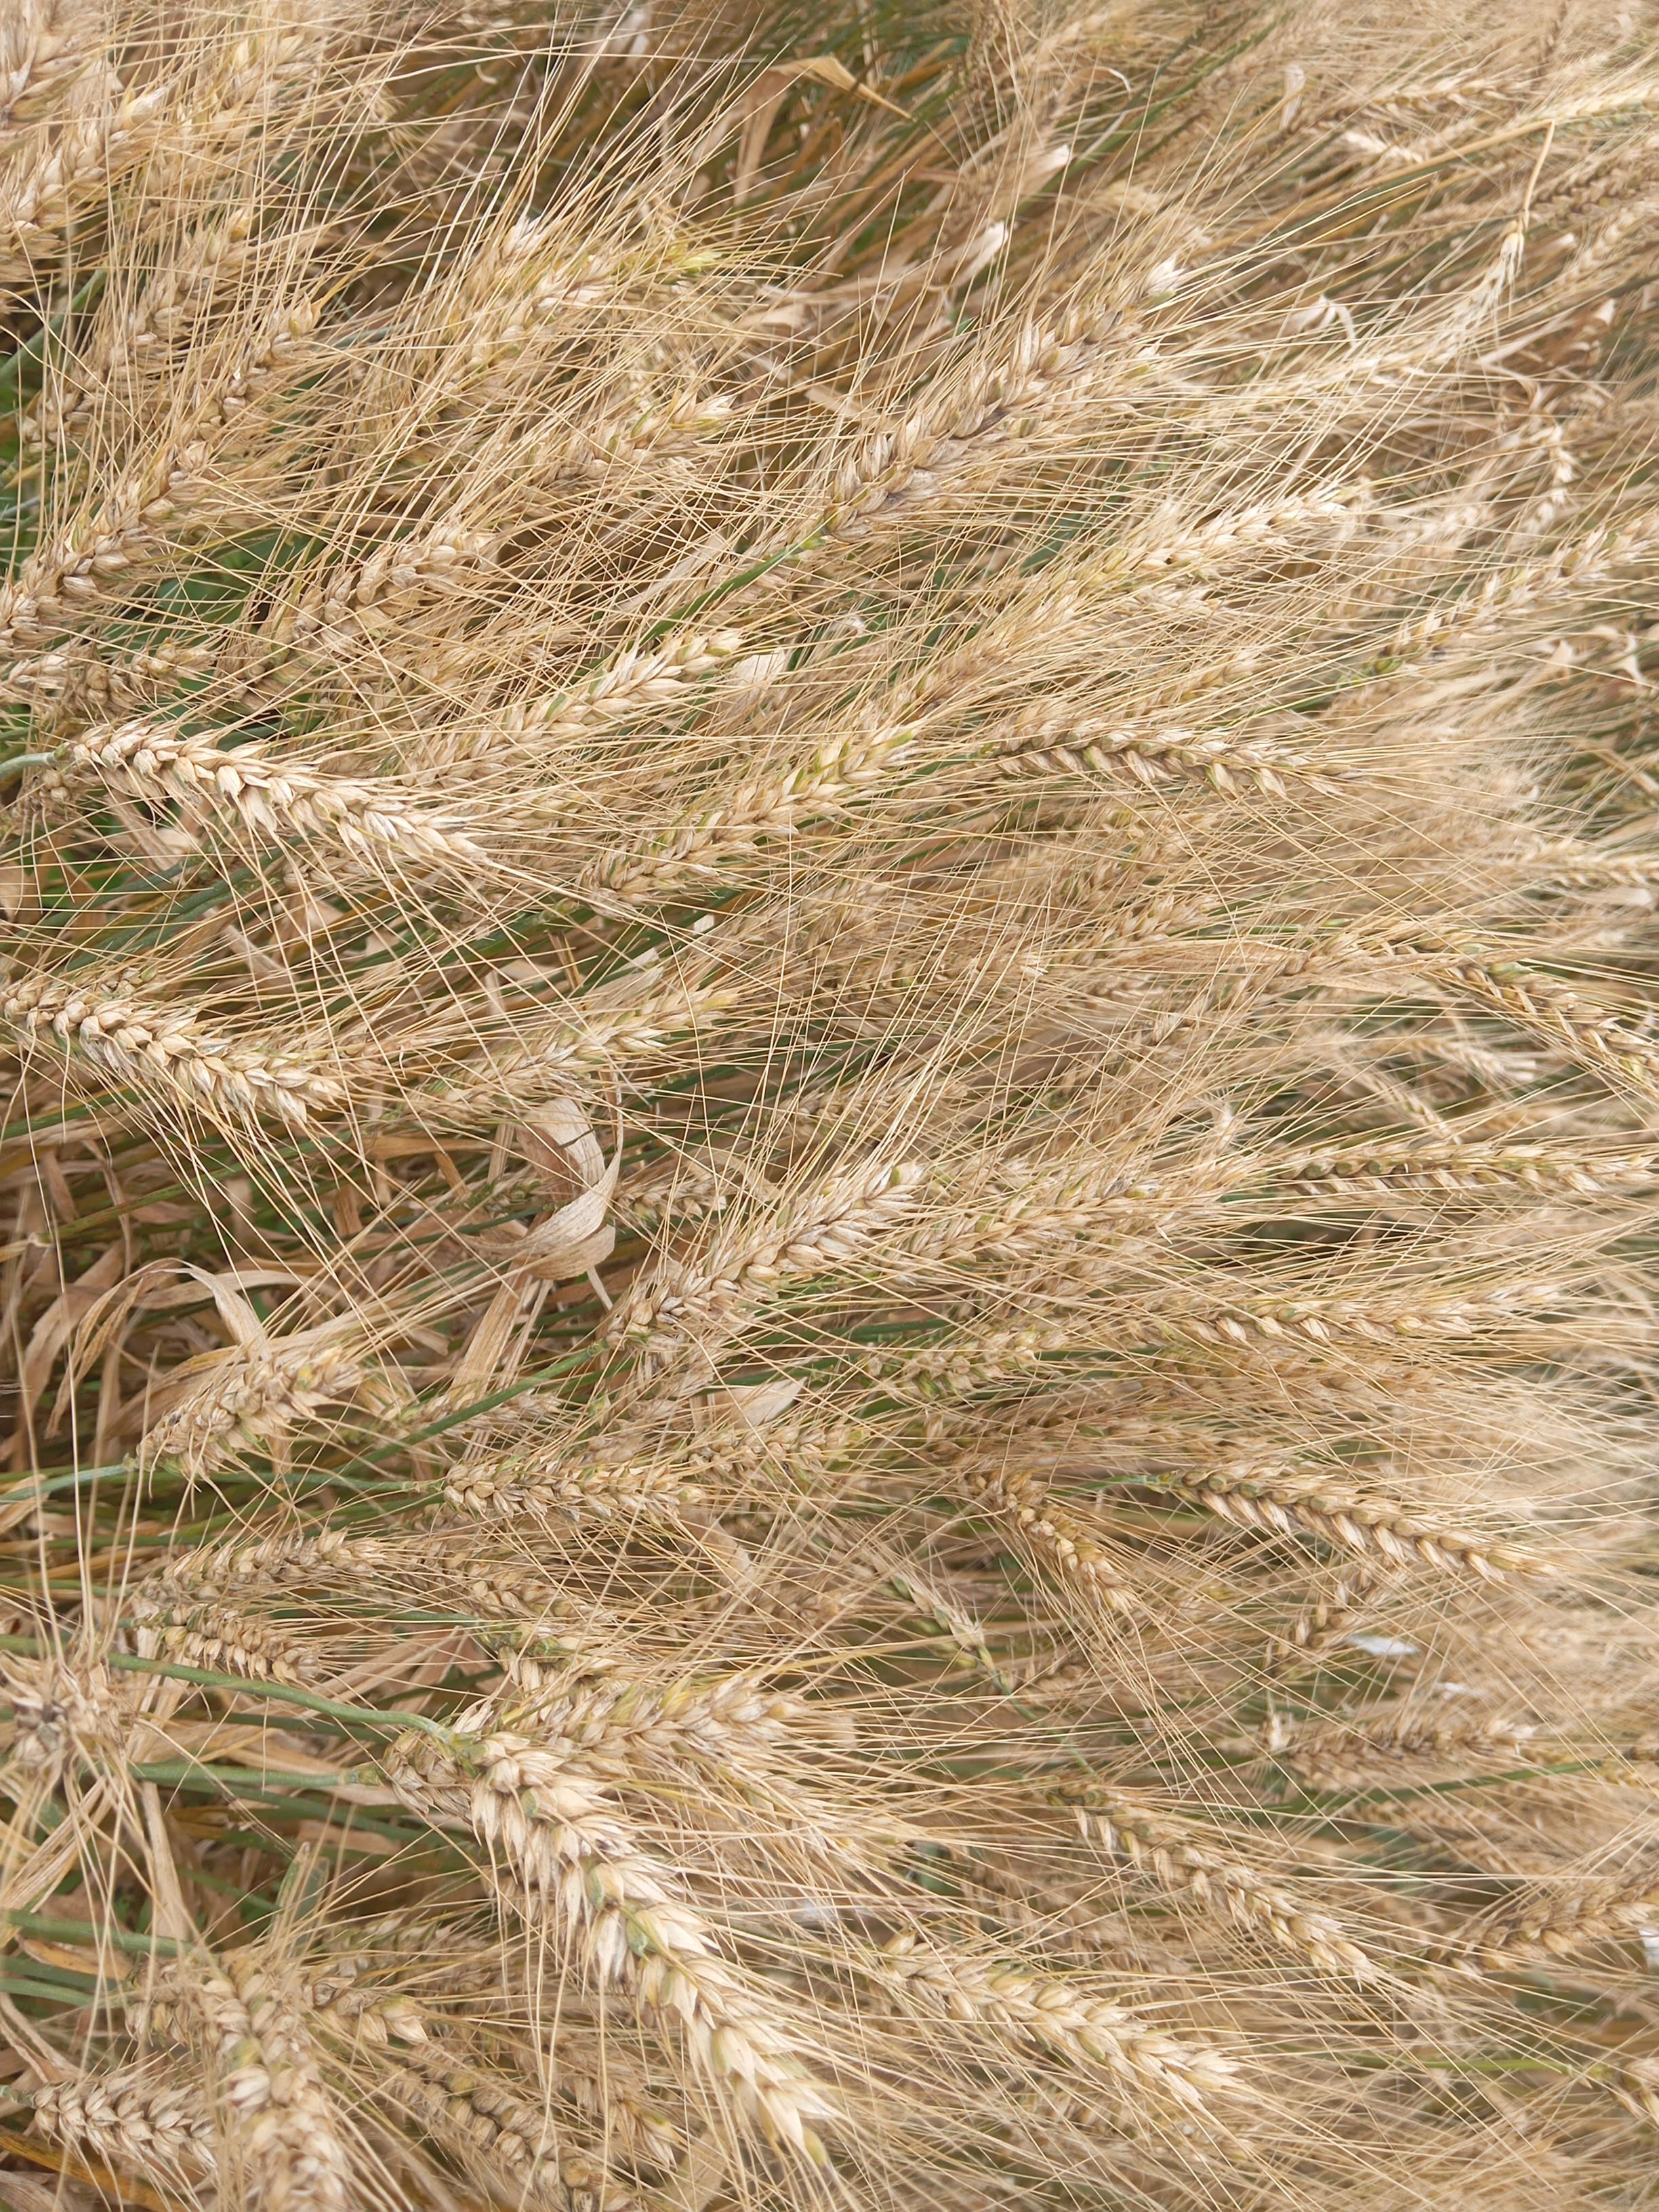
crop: wheat
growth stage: maturity
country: Kenya
